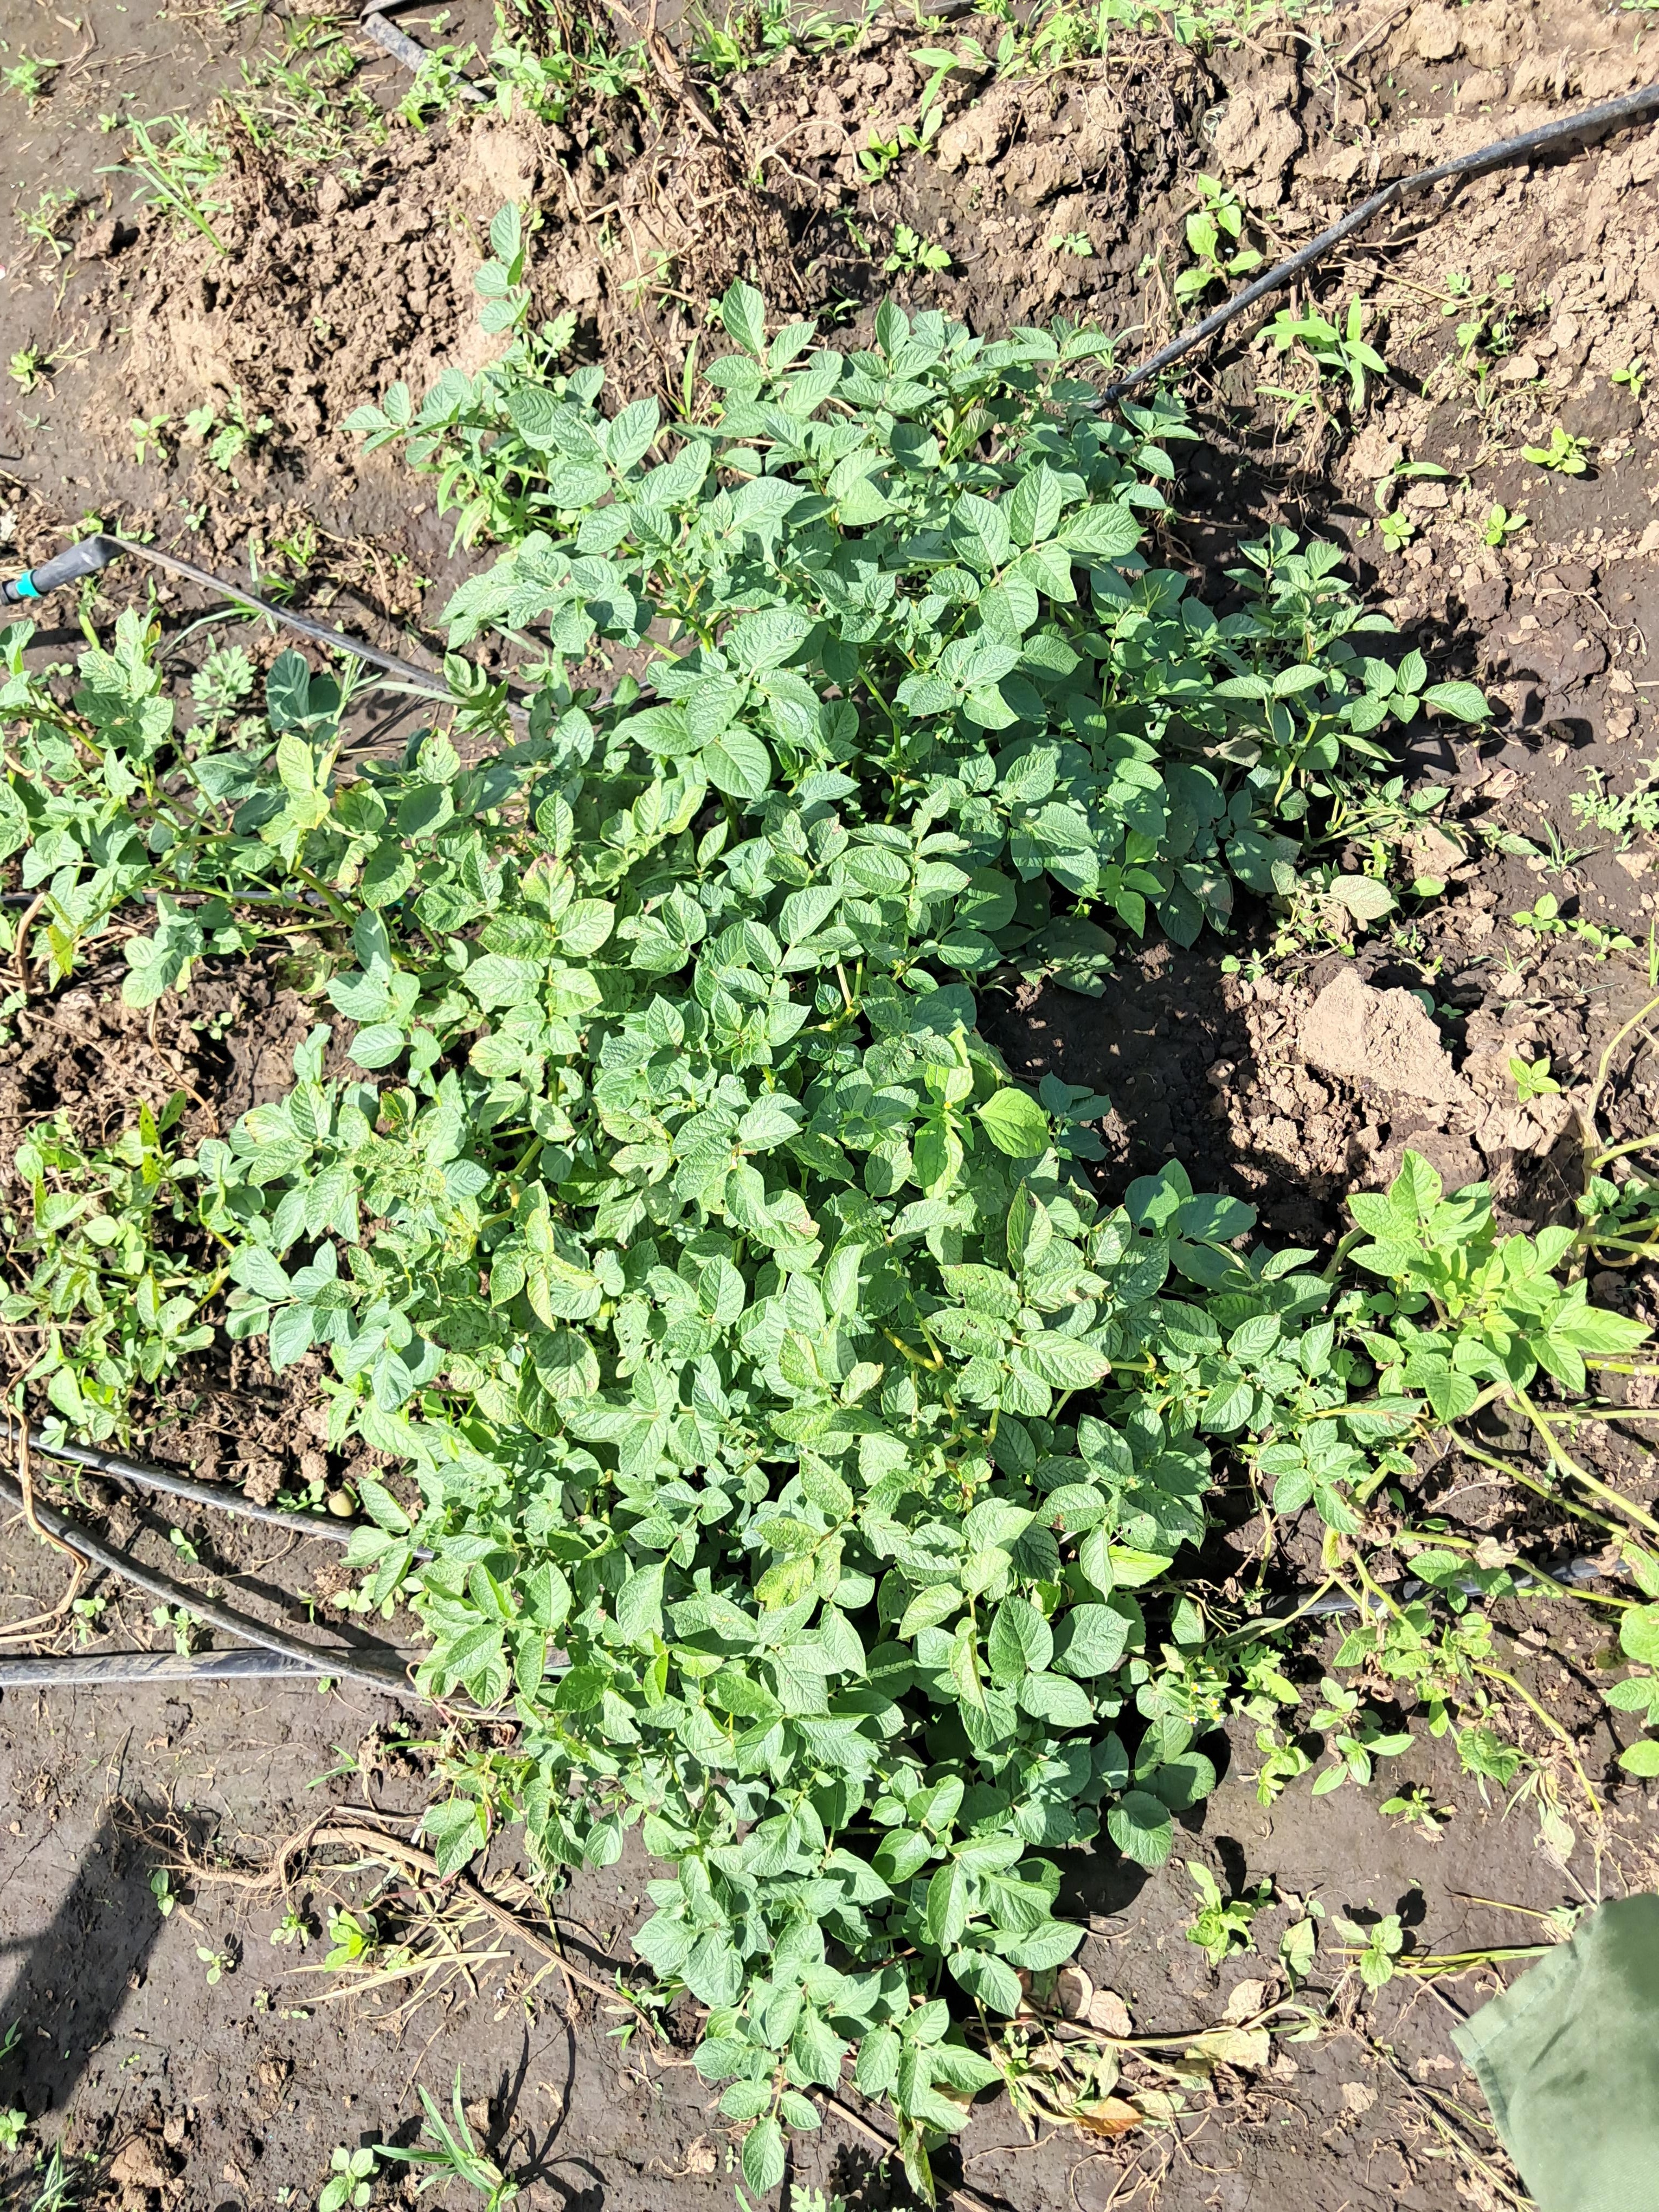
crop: potato
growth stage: flowering
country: Tanzania
